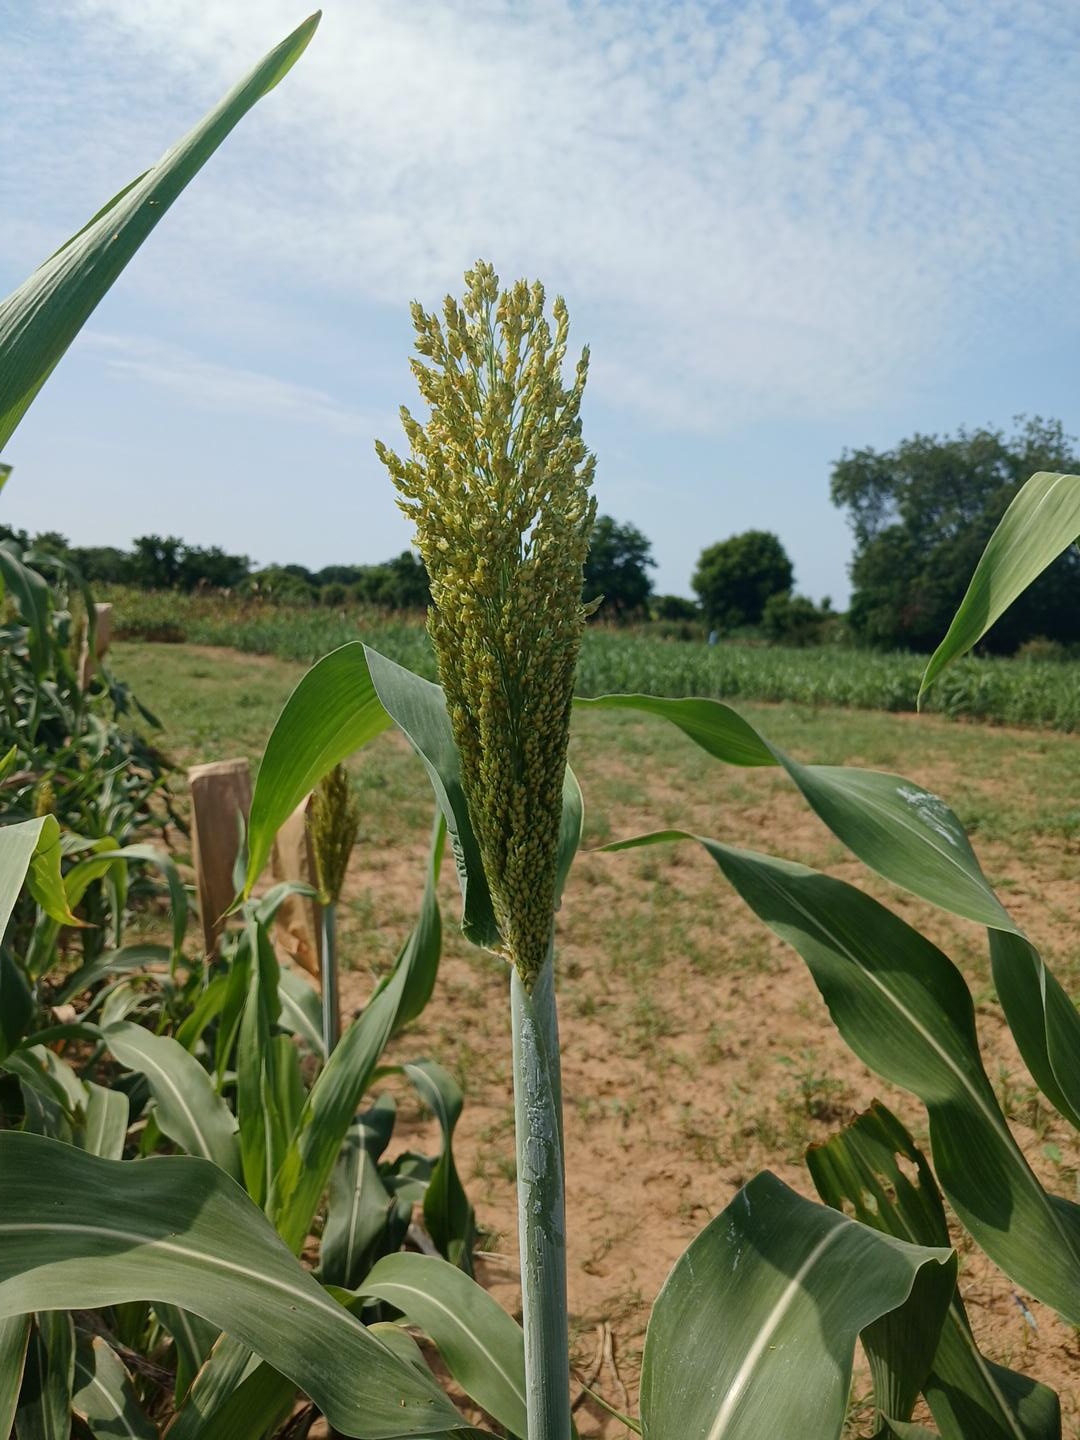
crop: sorghum
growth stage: flowering
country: Senegal
